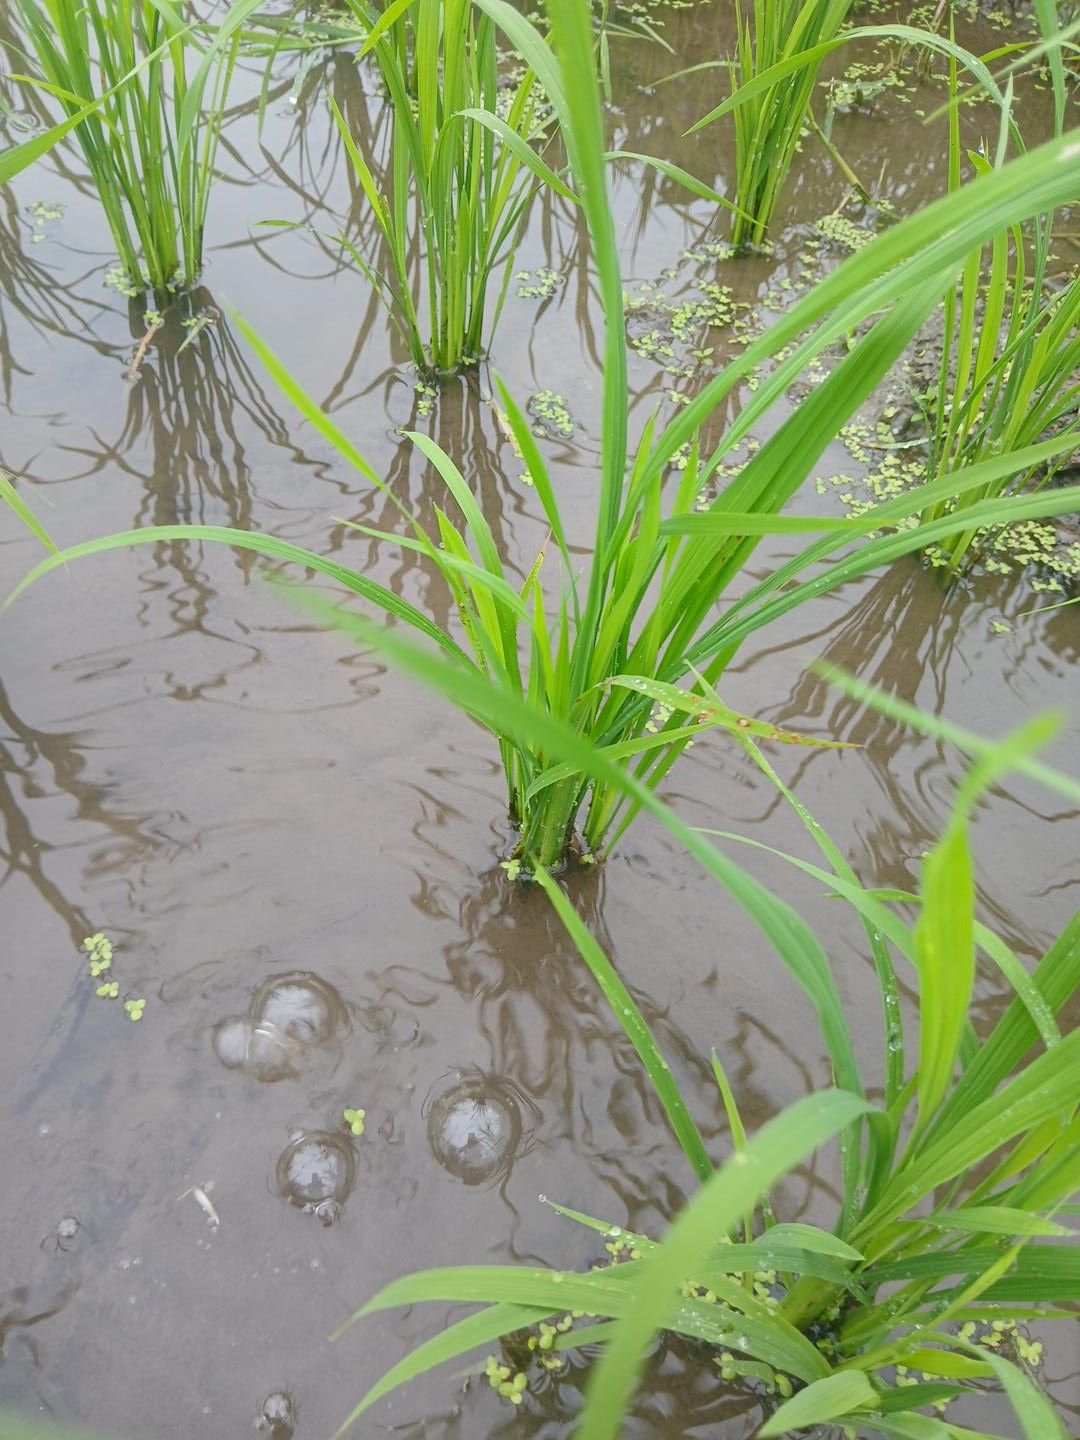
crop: rice
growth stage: tillering
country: Côte d'Ivoire
